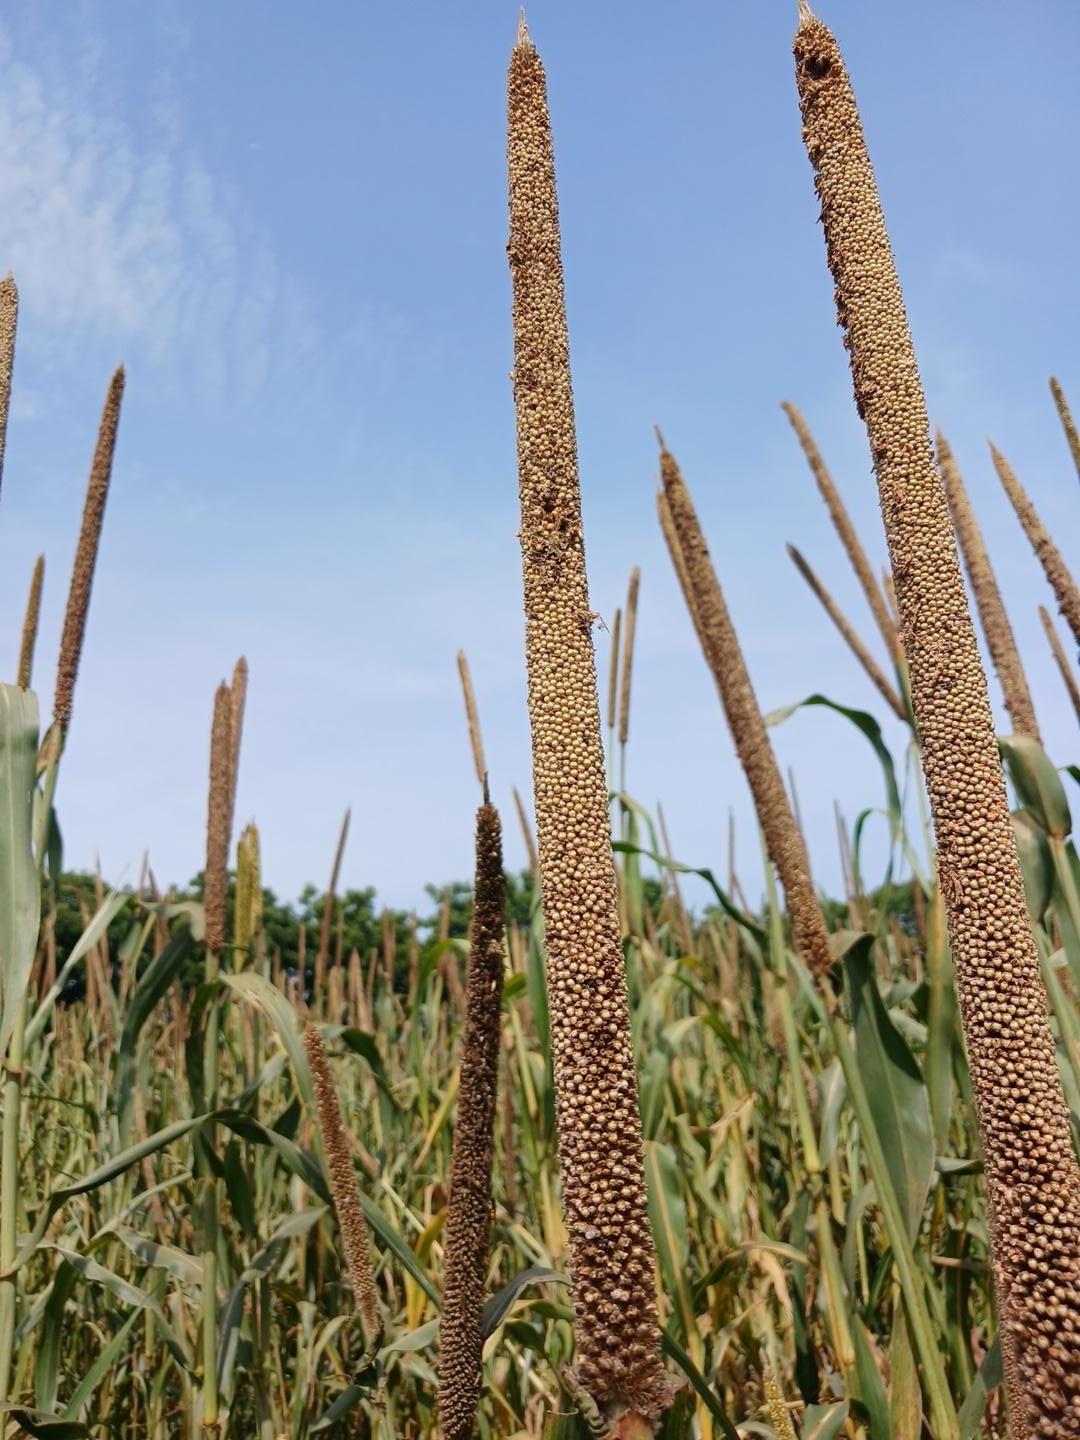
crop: pearl millet
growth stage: maturity
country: Senegal
